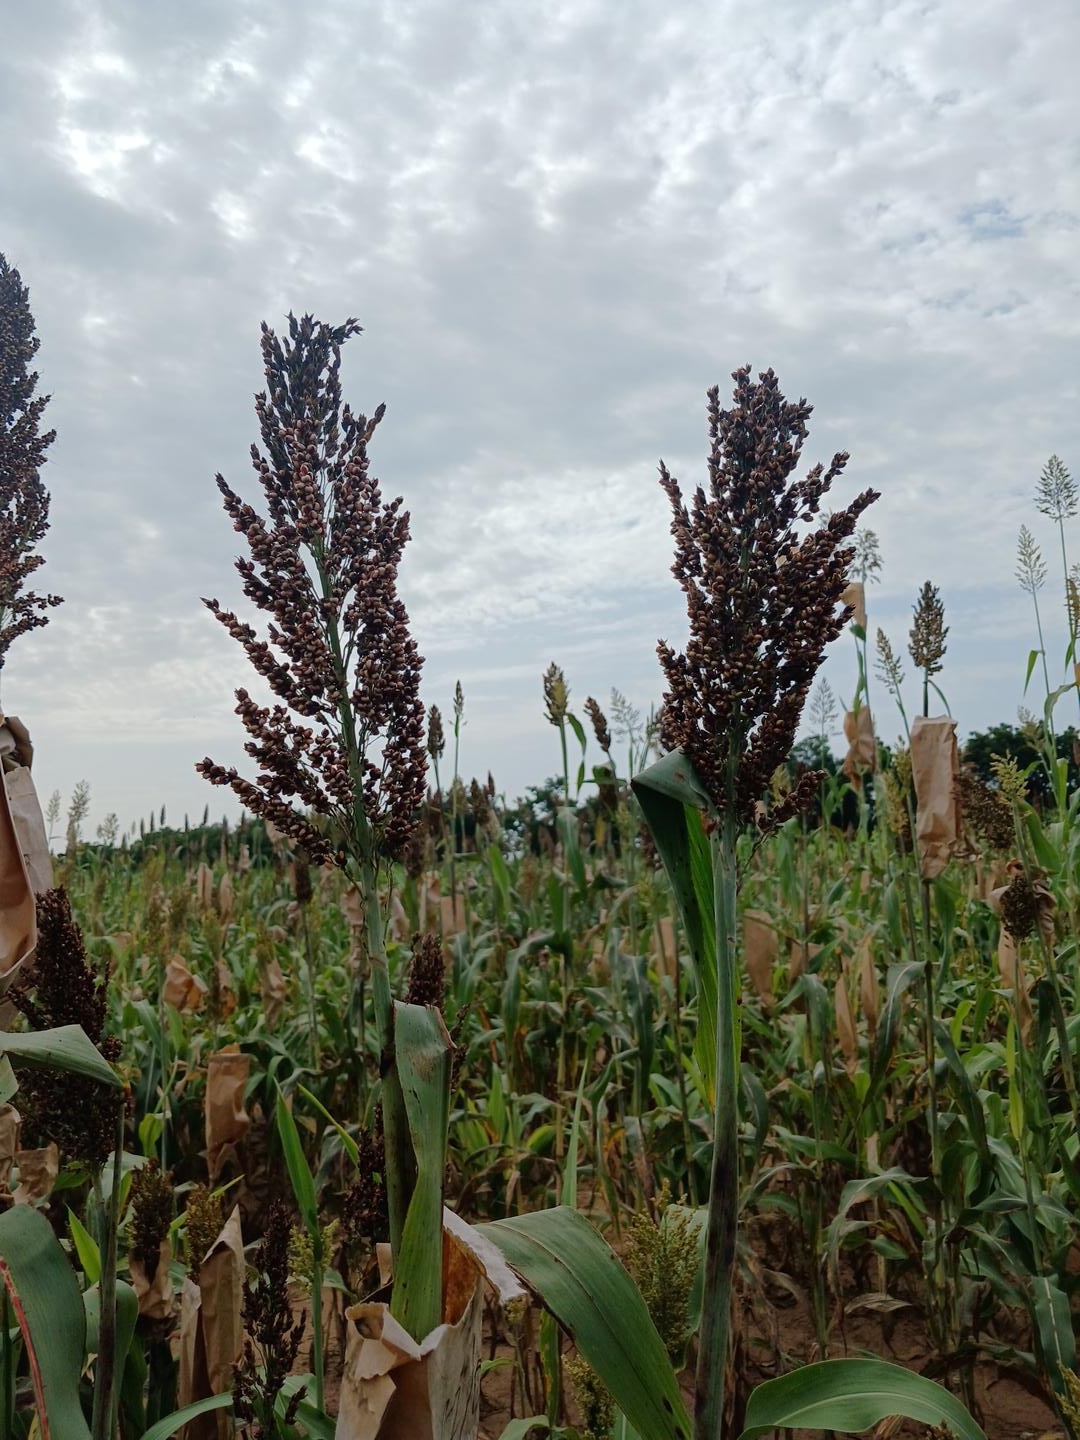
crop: sorghum
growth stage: filling grain
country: Senegal
